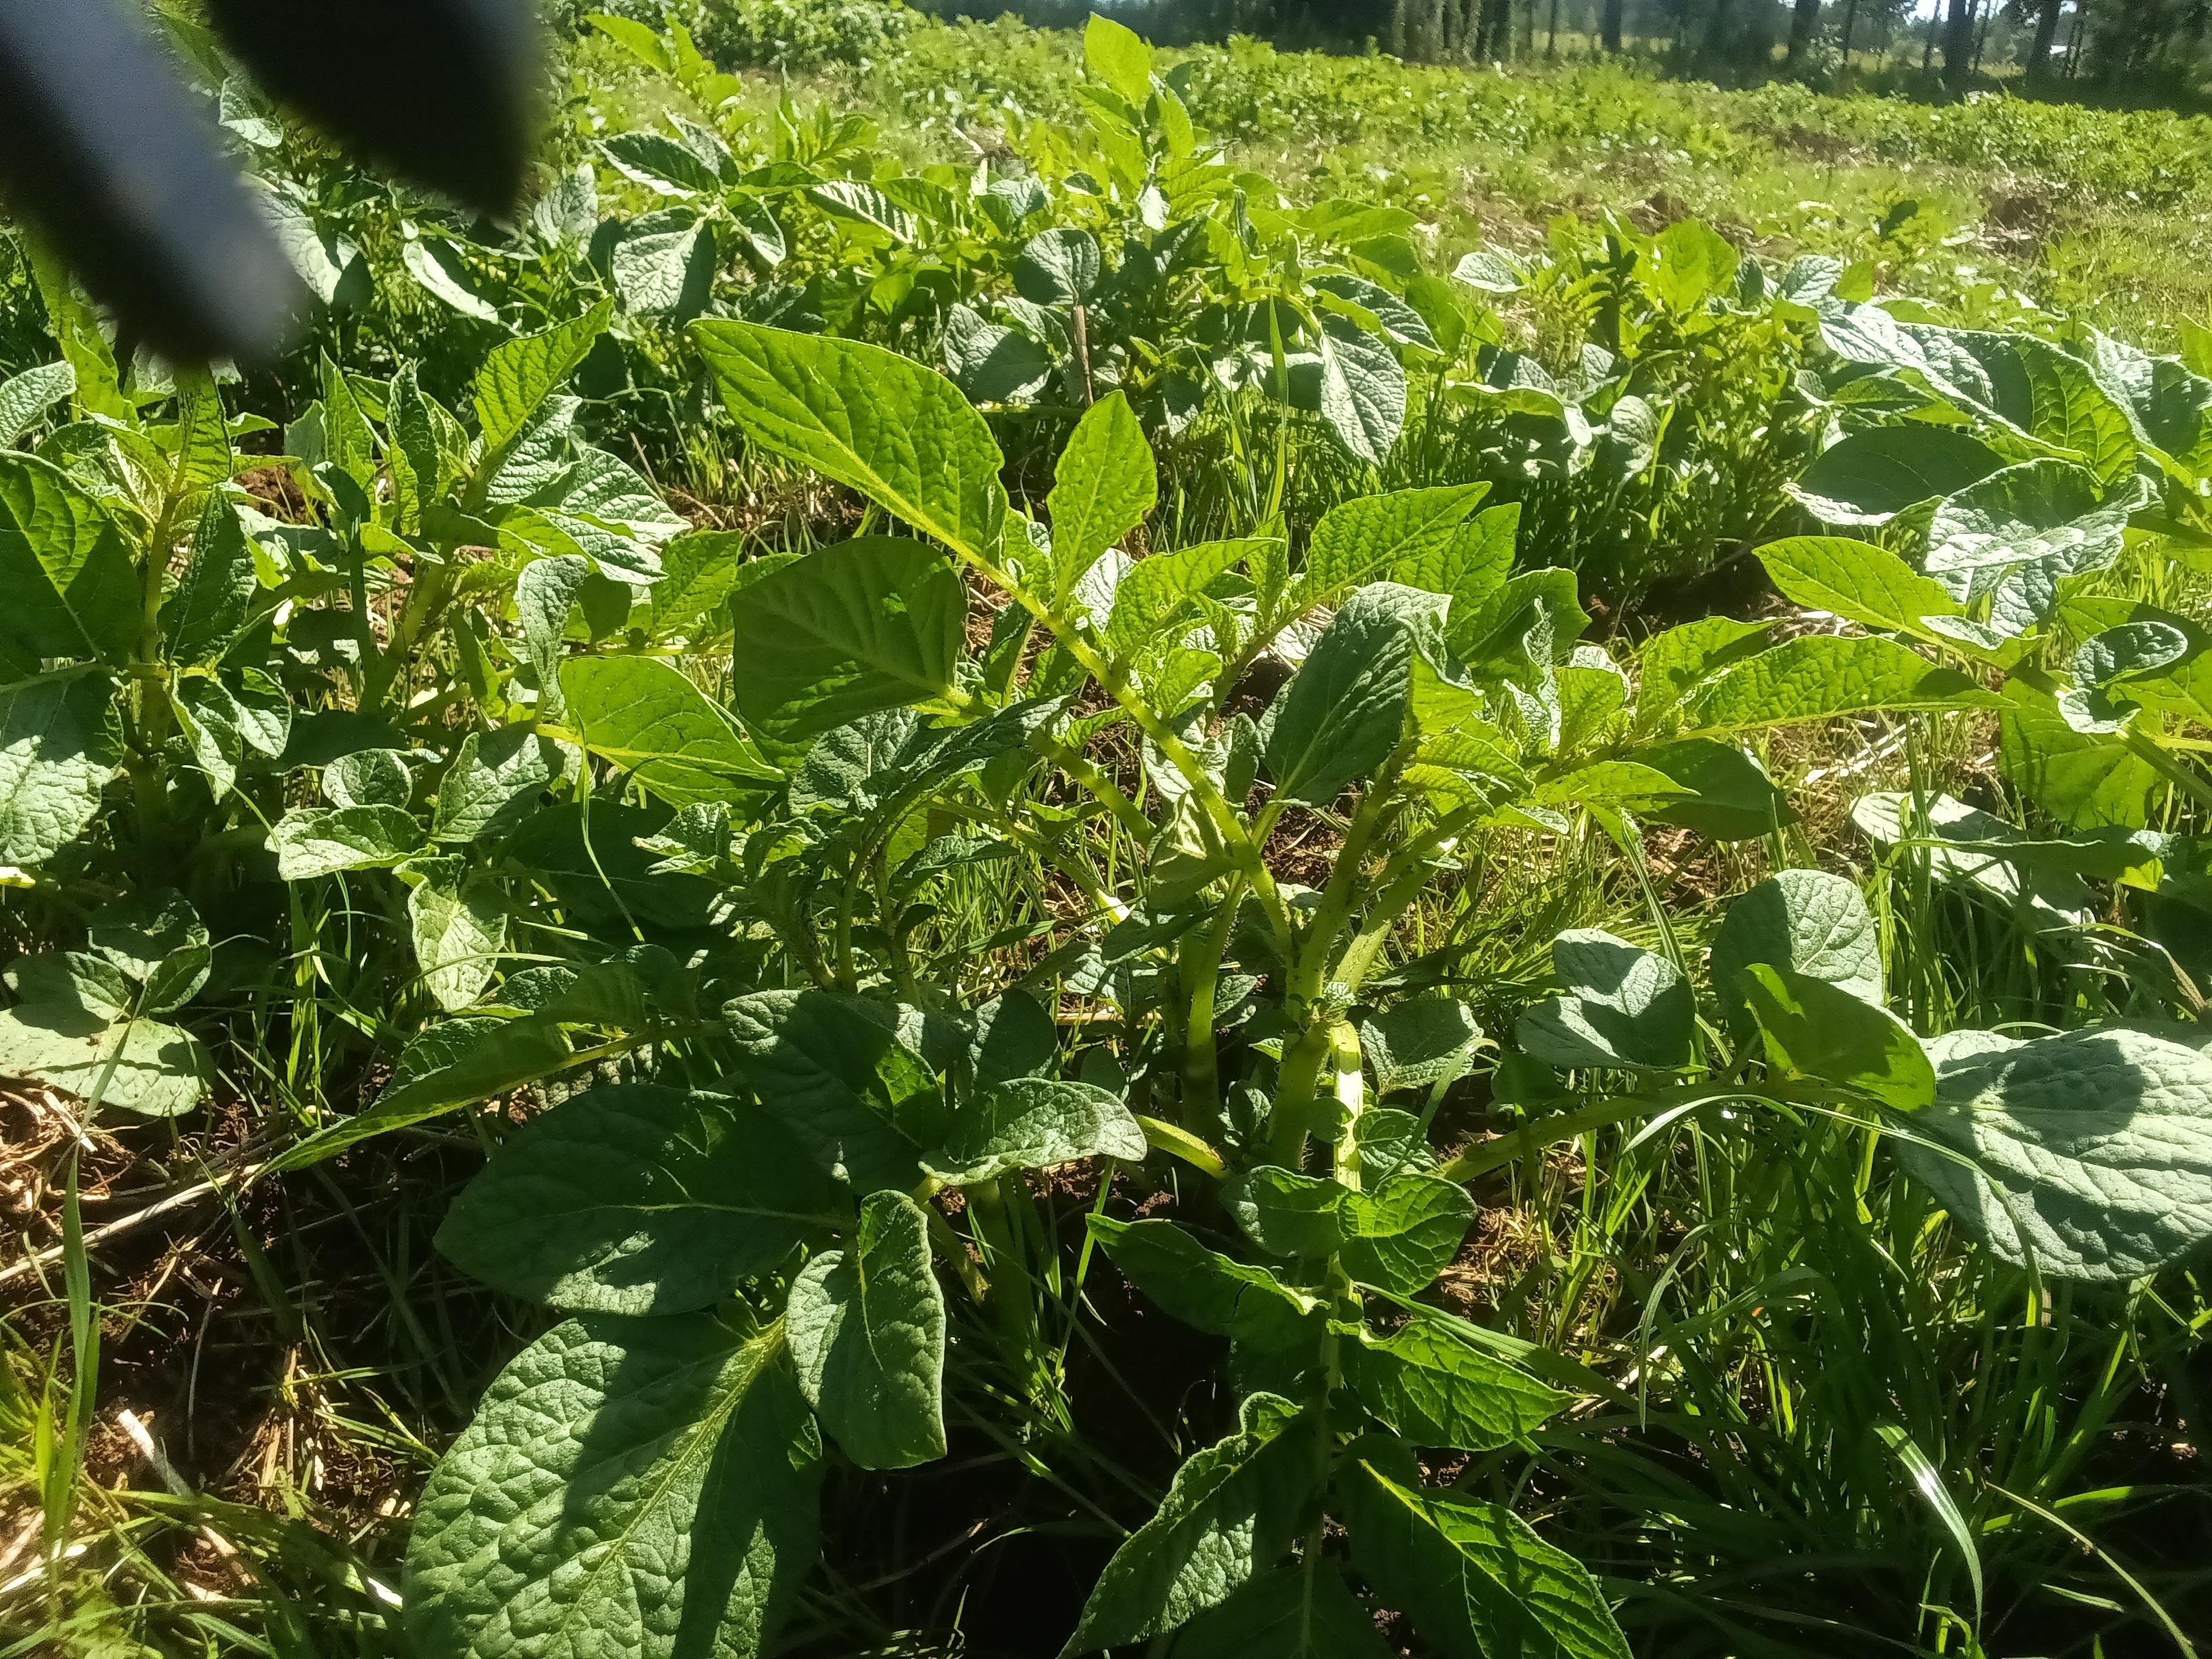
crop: potato
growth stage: vegetative
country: Kenya
